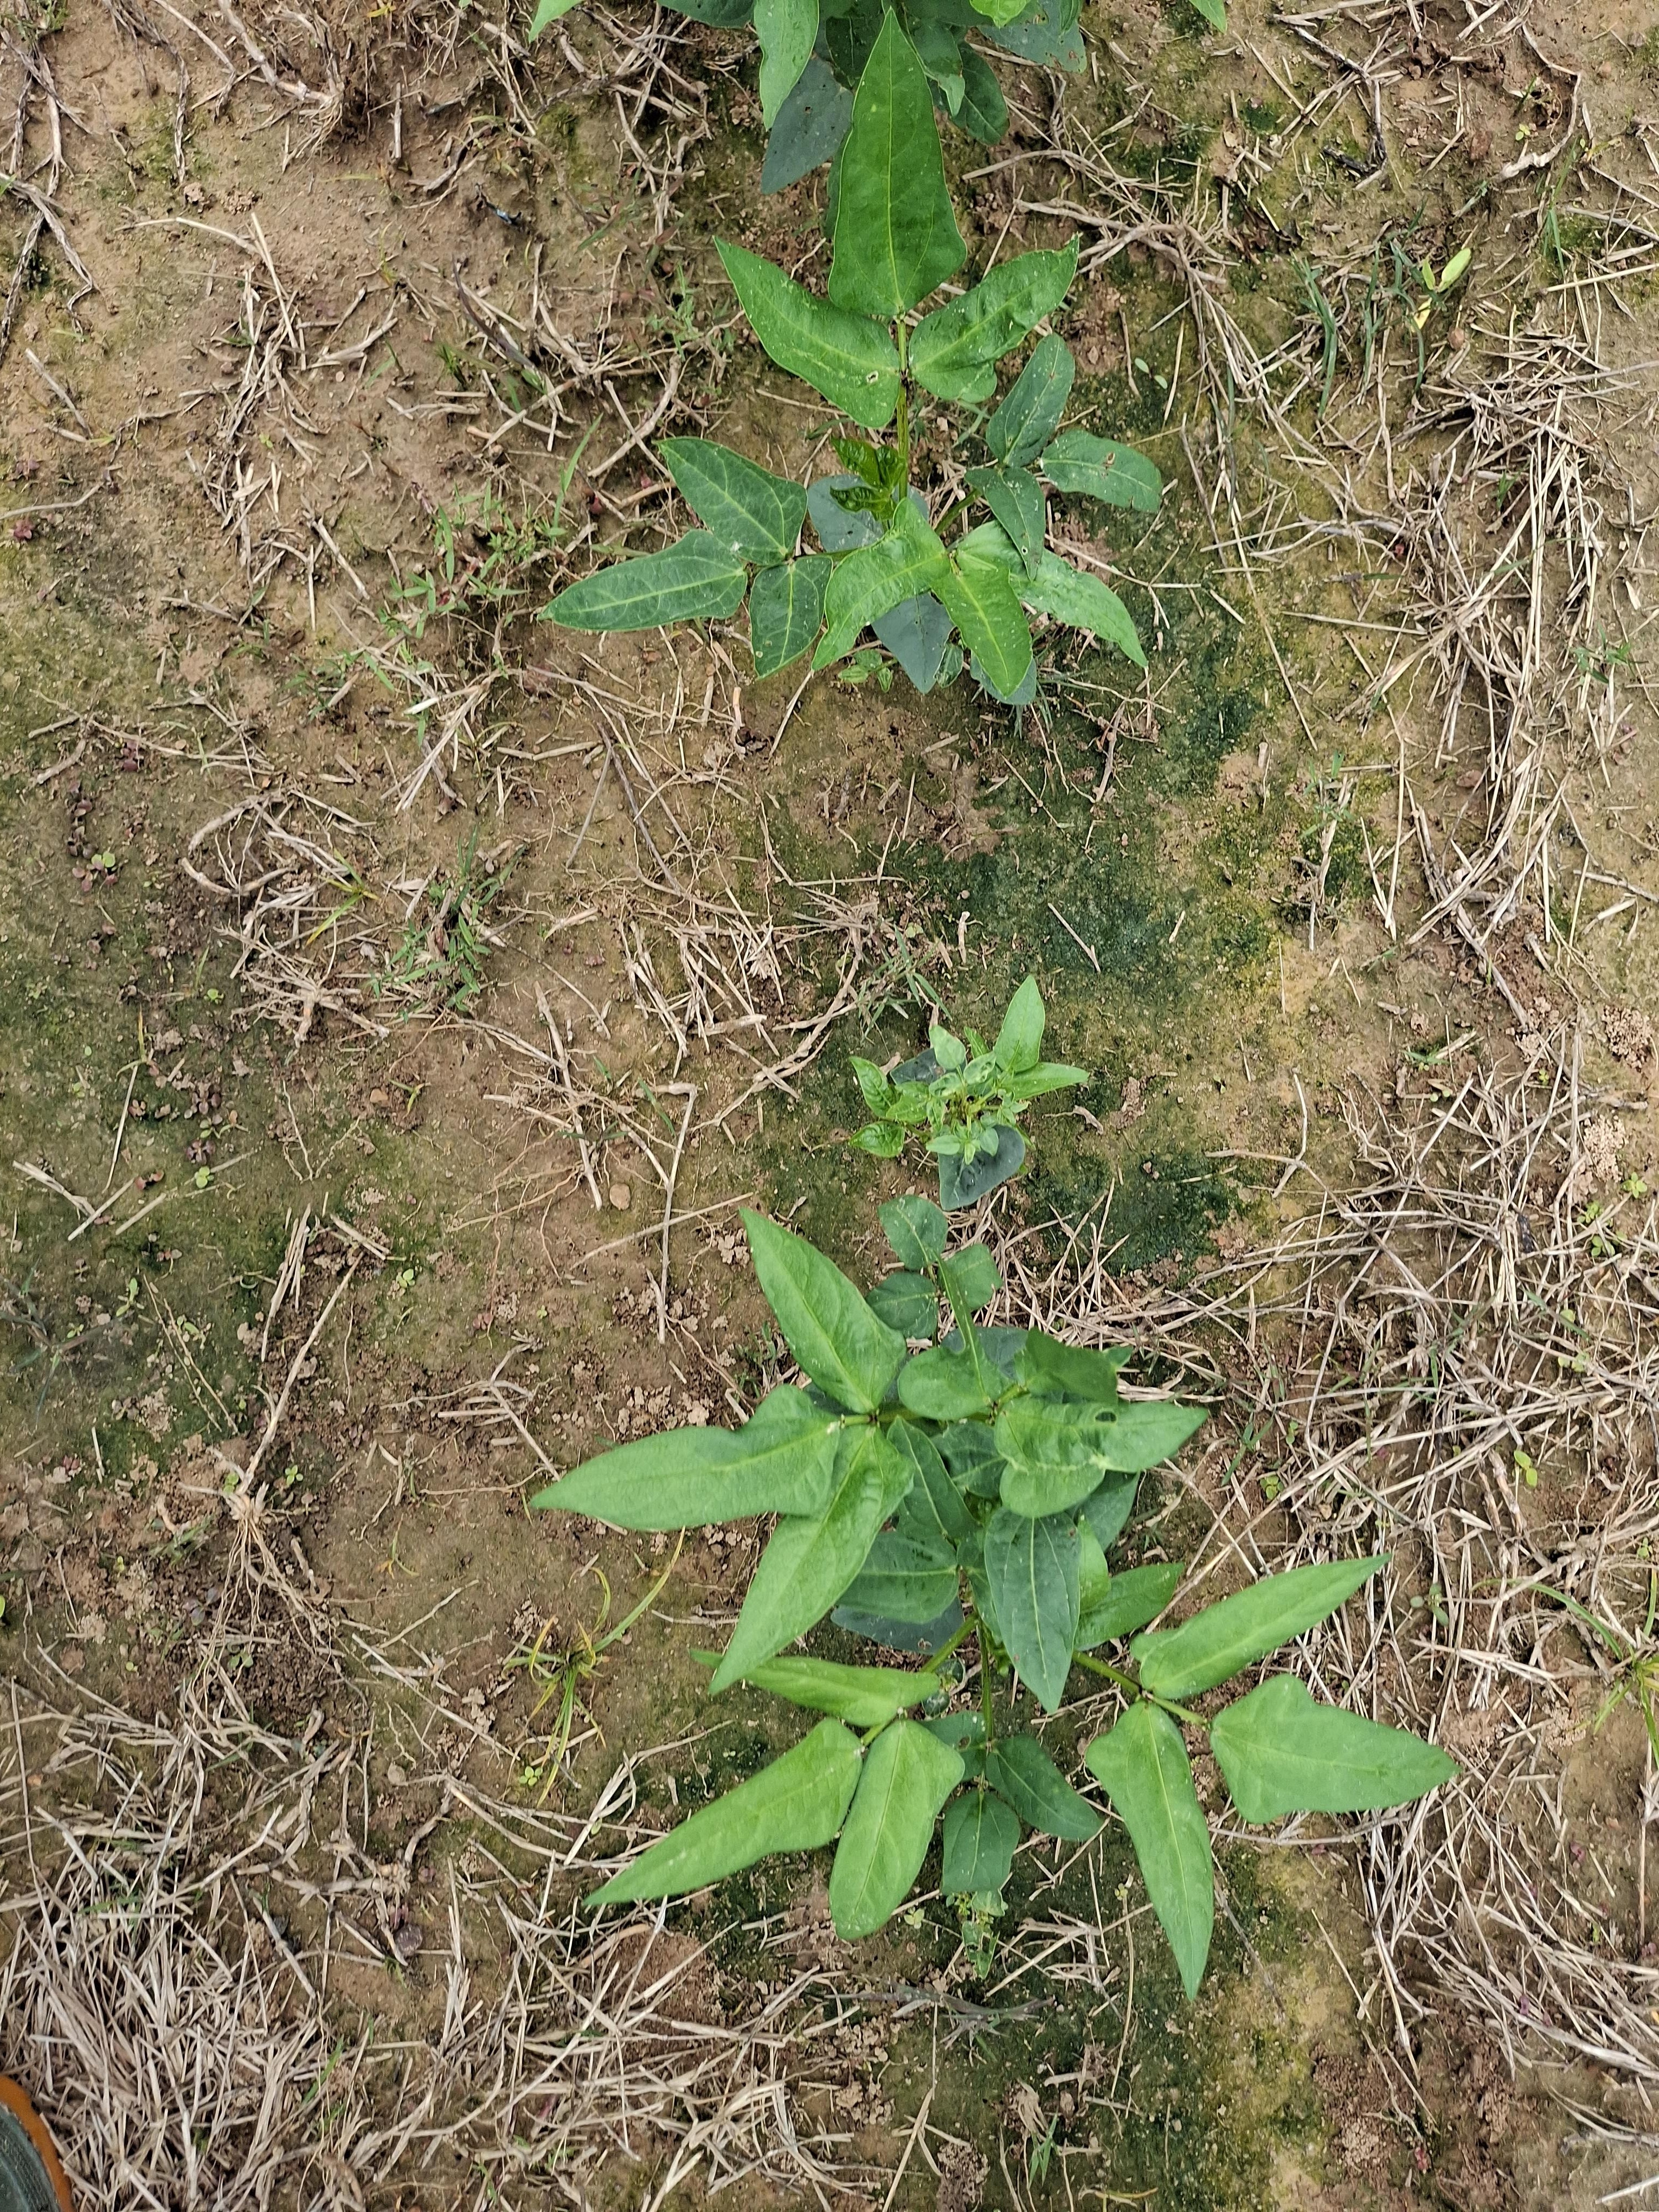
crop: cowpea
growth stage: emergence
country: Nigeria
